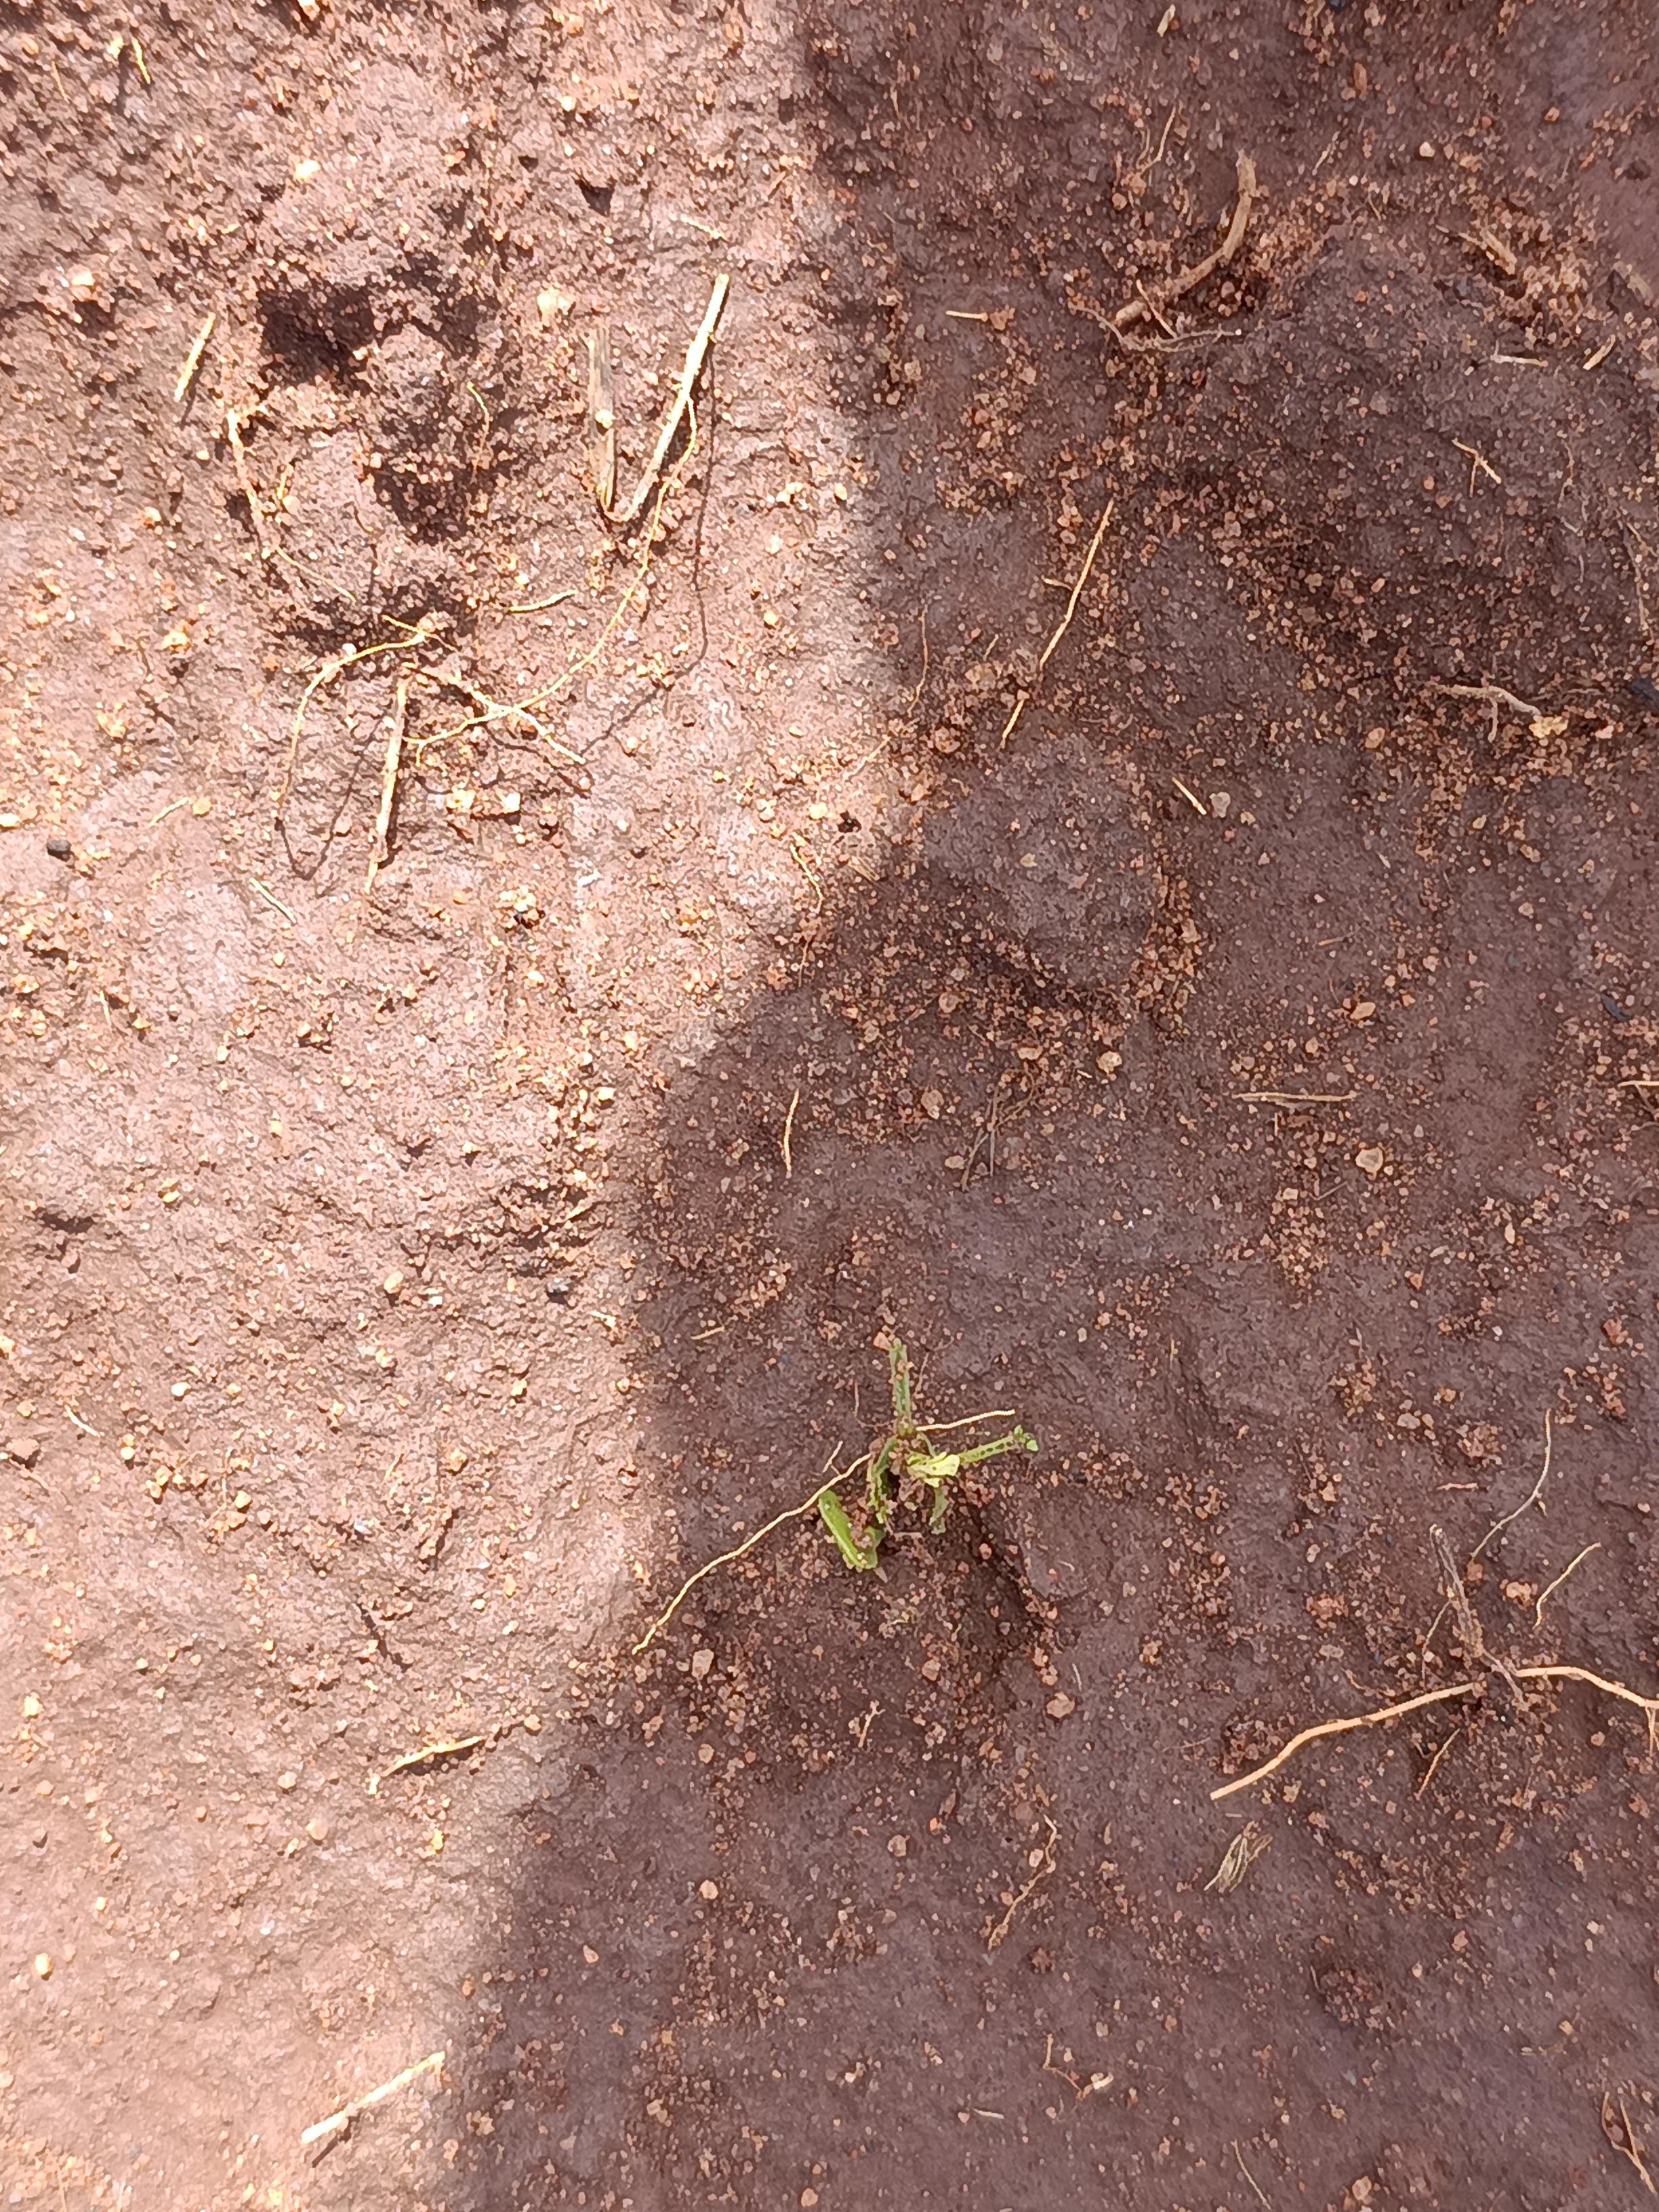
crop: groundnut
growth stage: vegetative
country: Kenya
